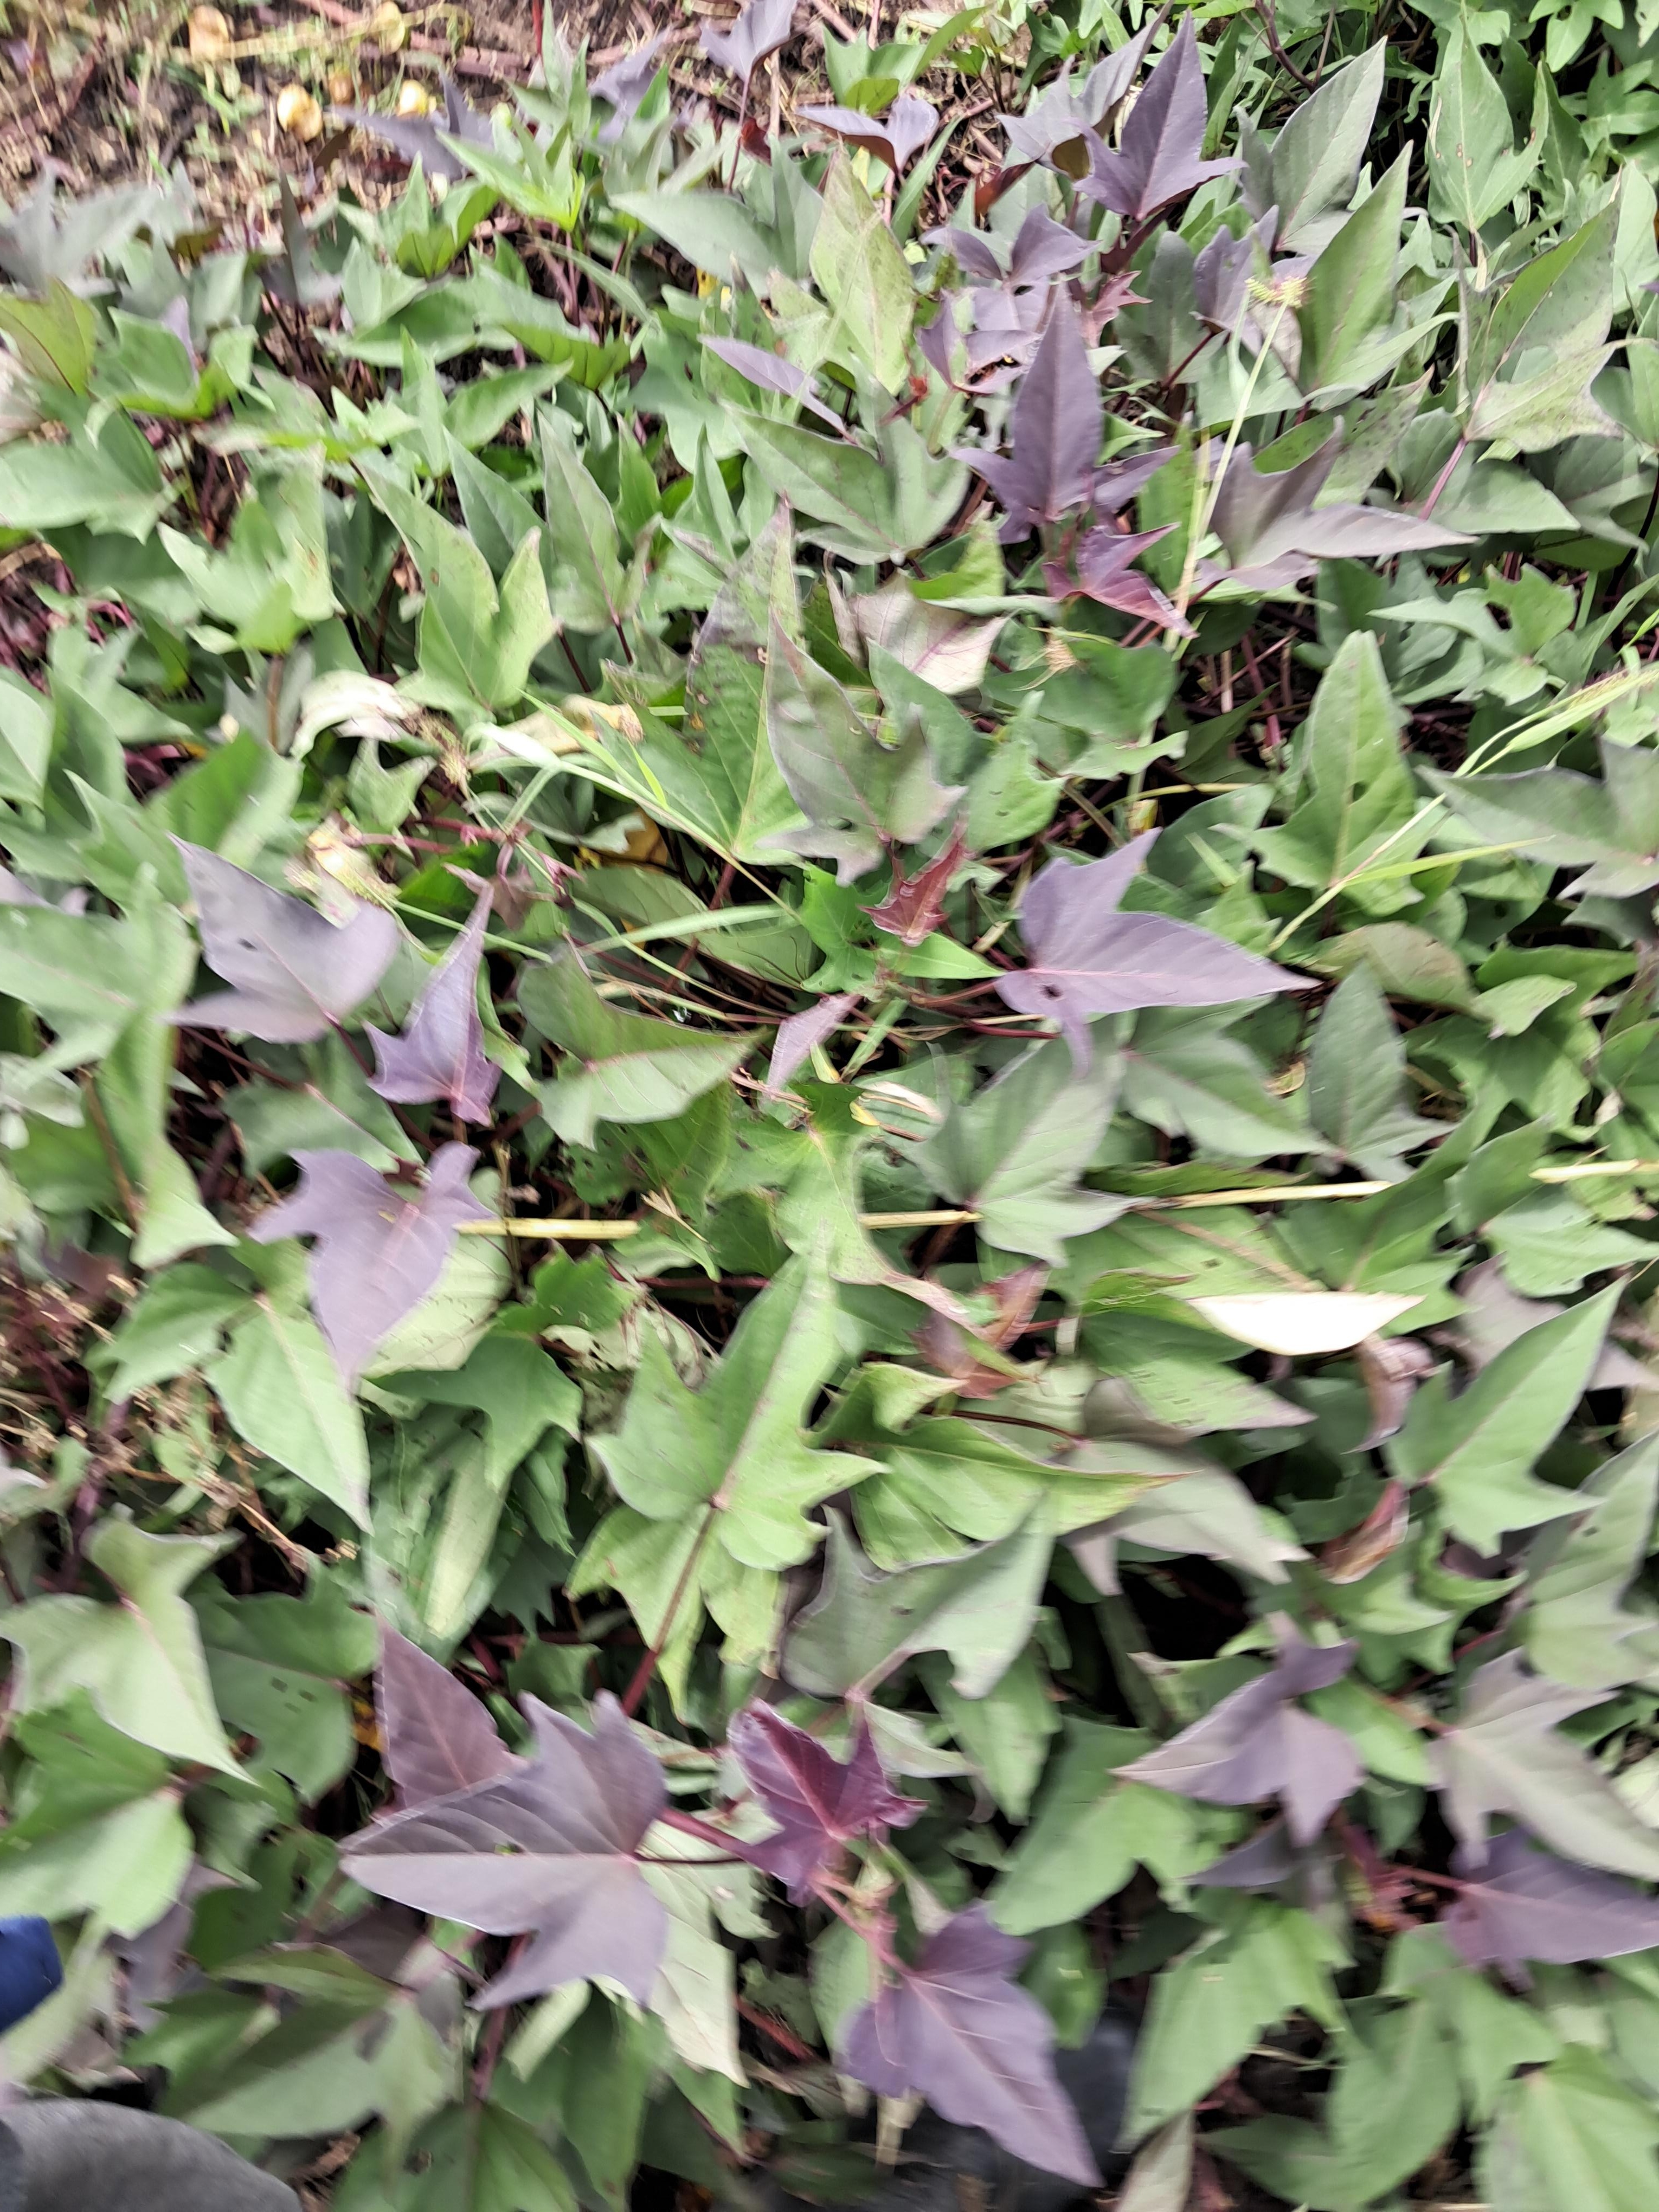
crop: sweet potato
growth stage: development pod
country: Tanzania
